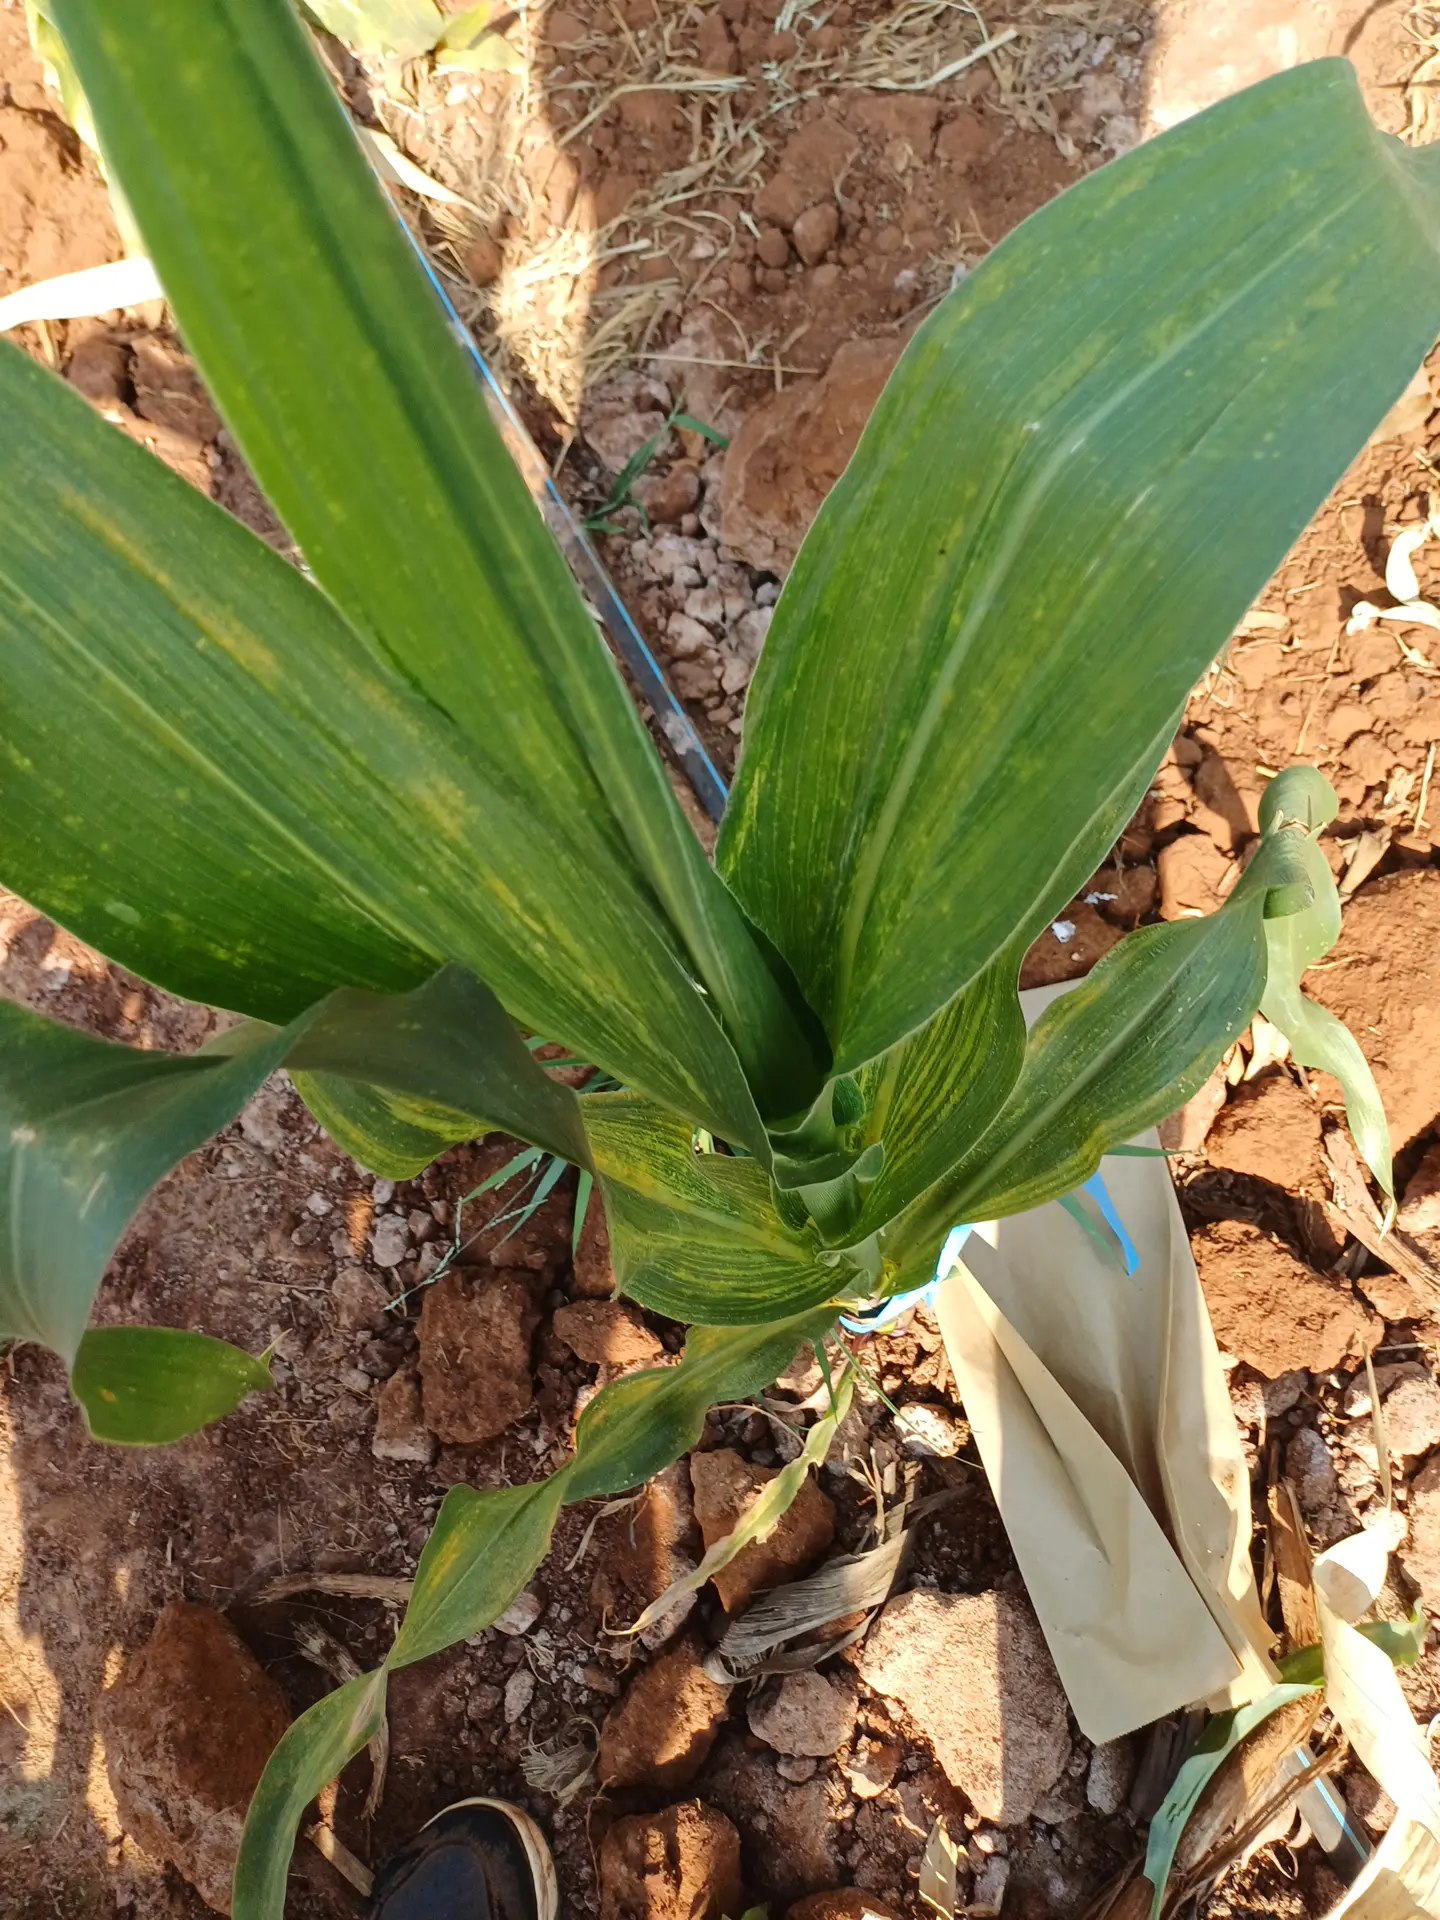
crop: maize
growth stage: flowering
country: Kenya
